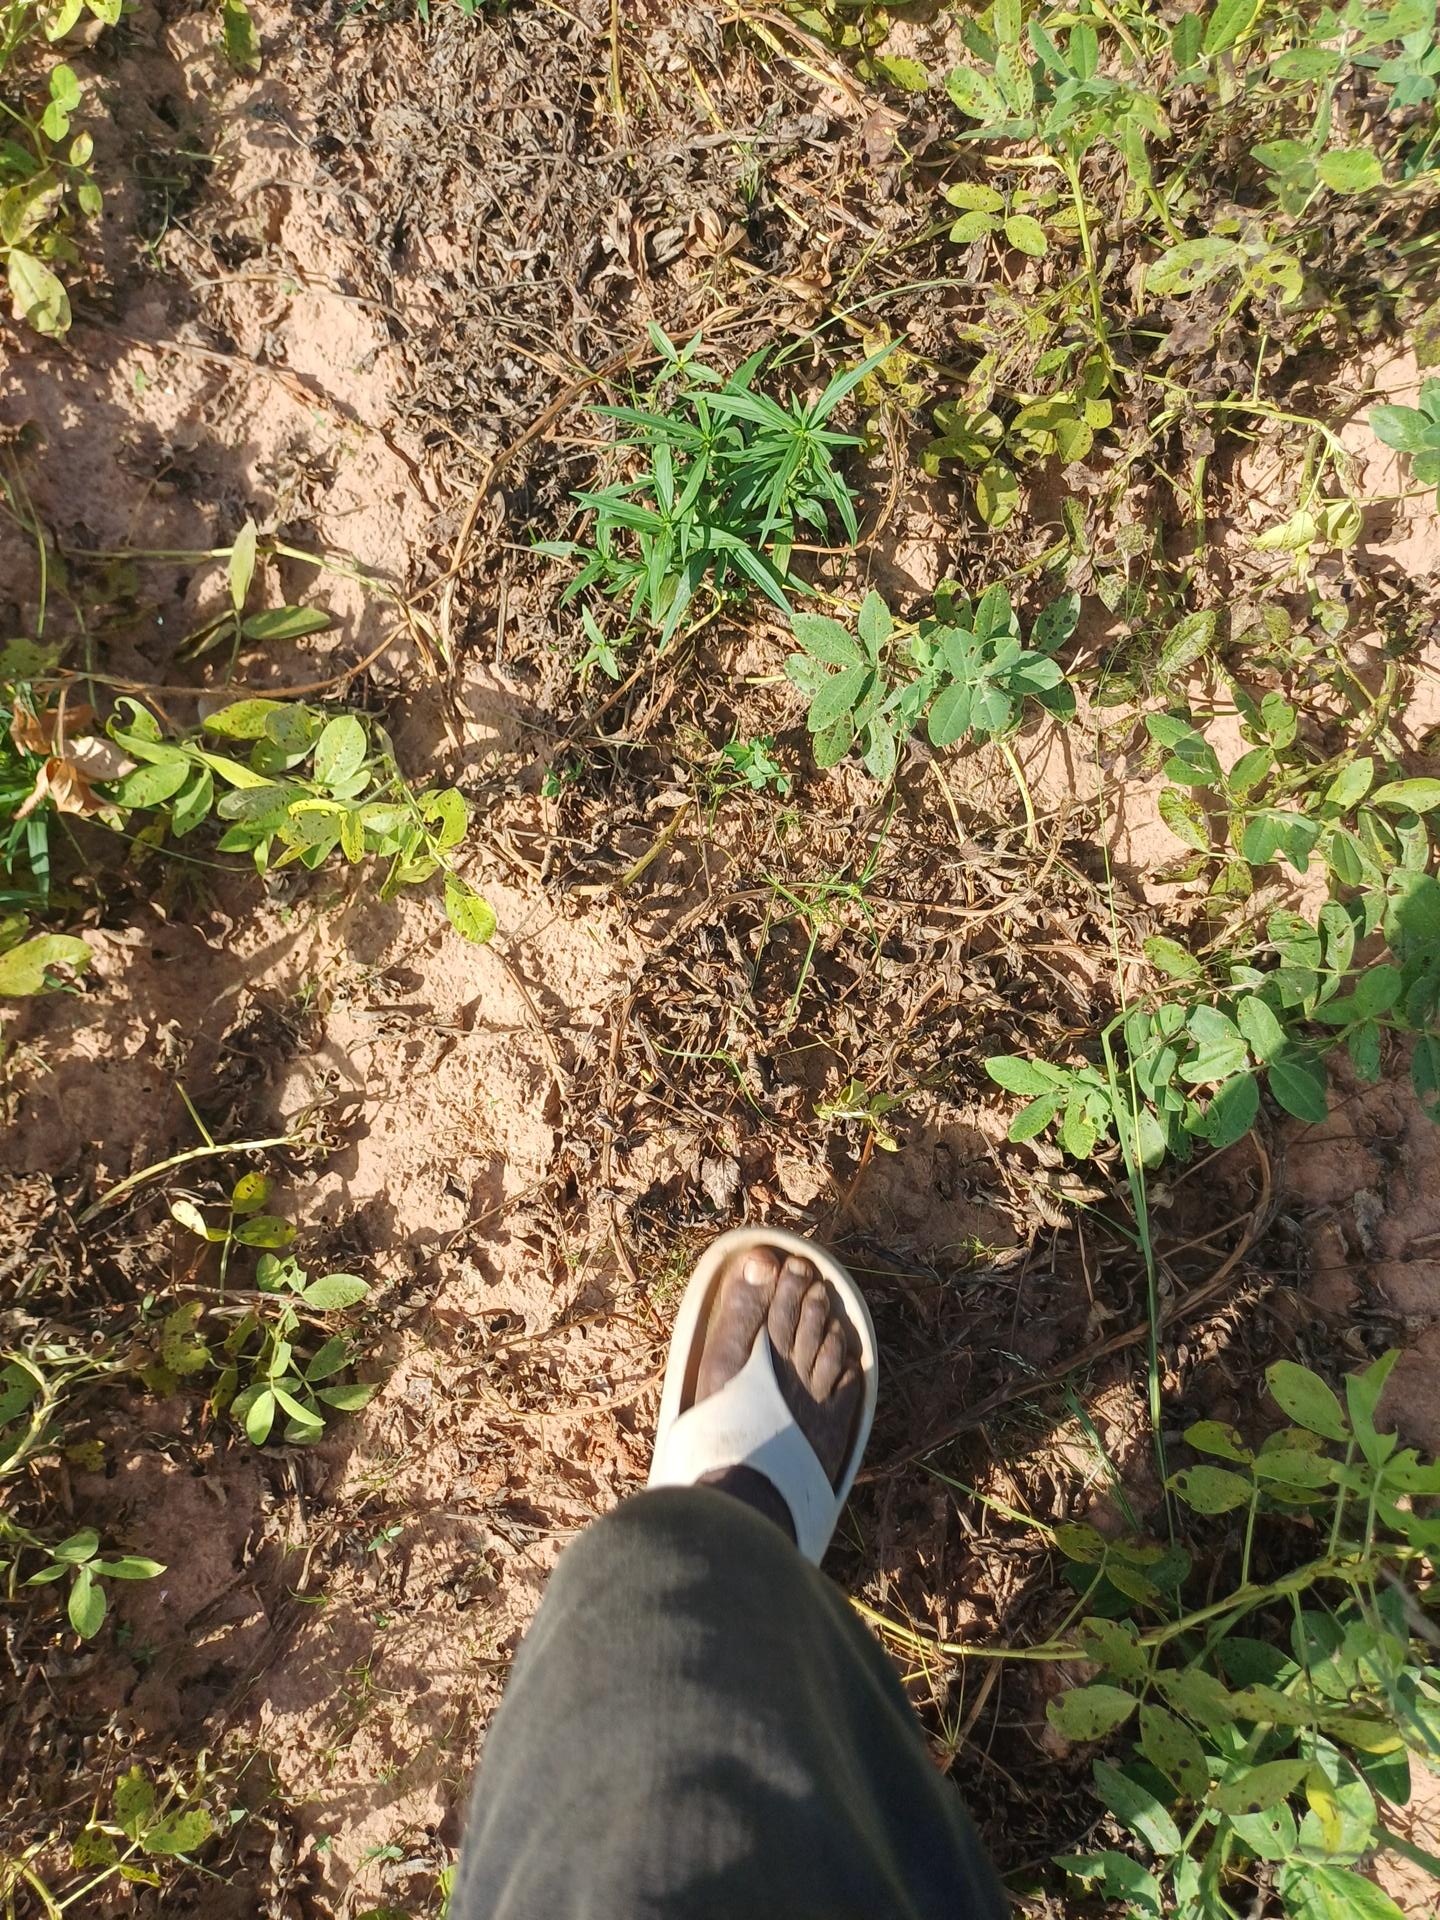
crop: groundnut
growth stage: flowering
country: Senegal
